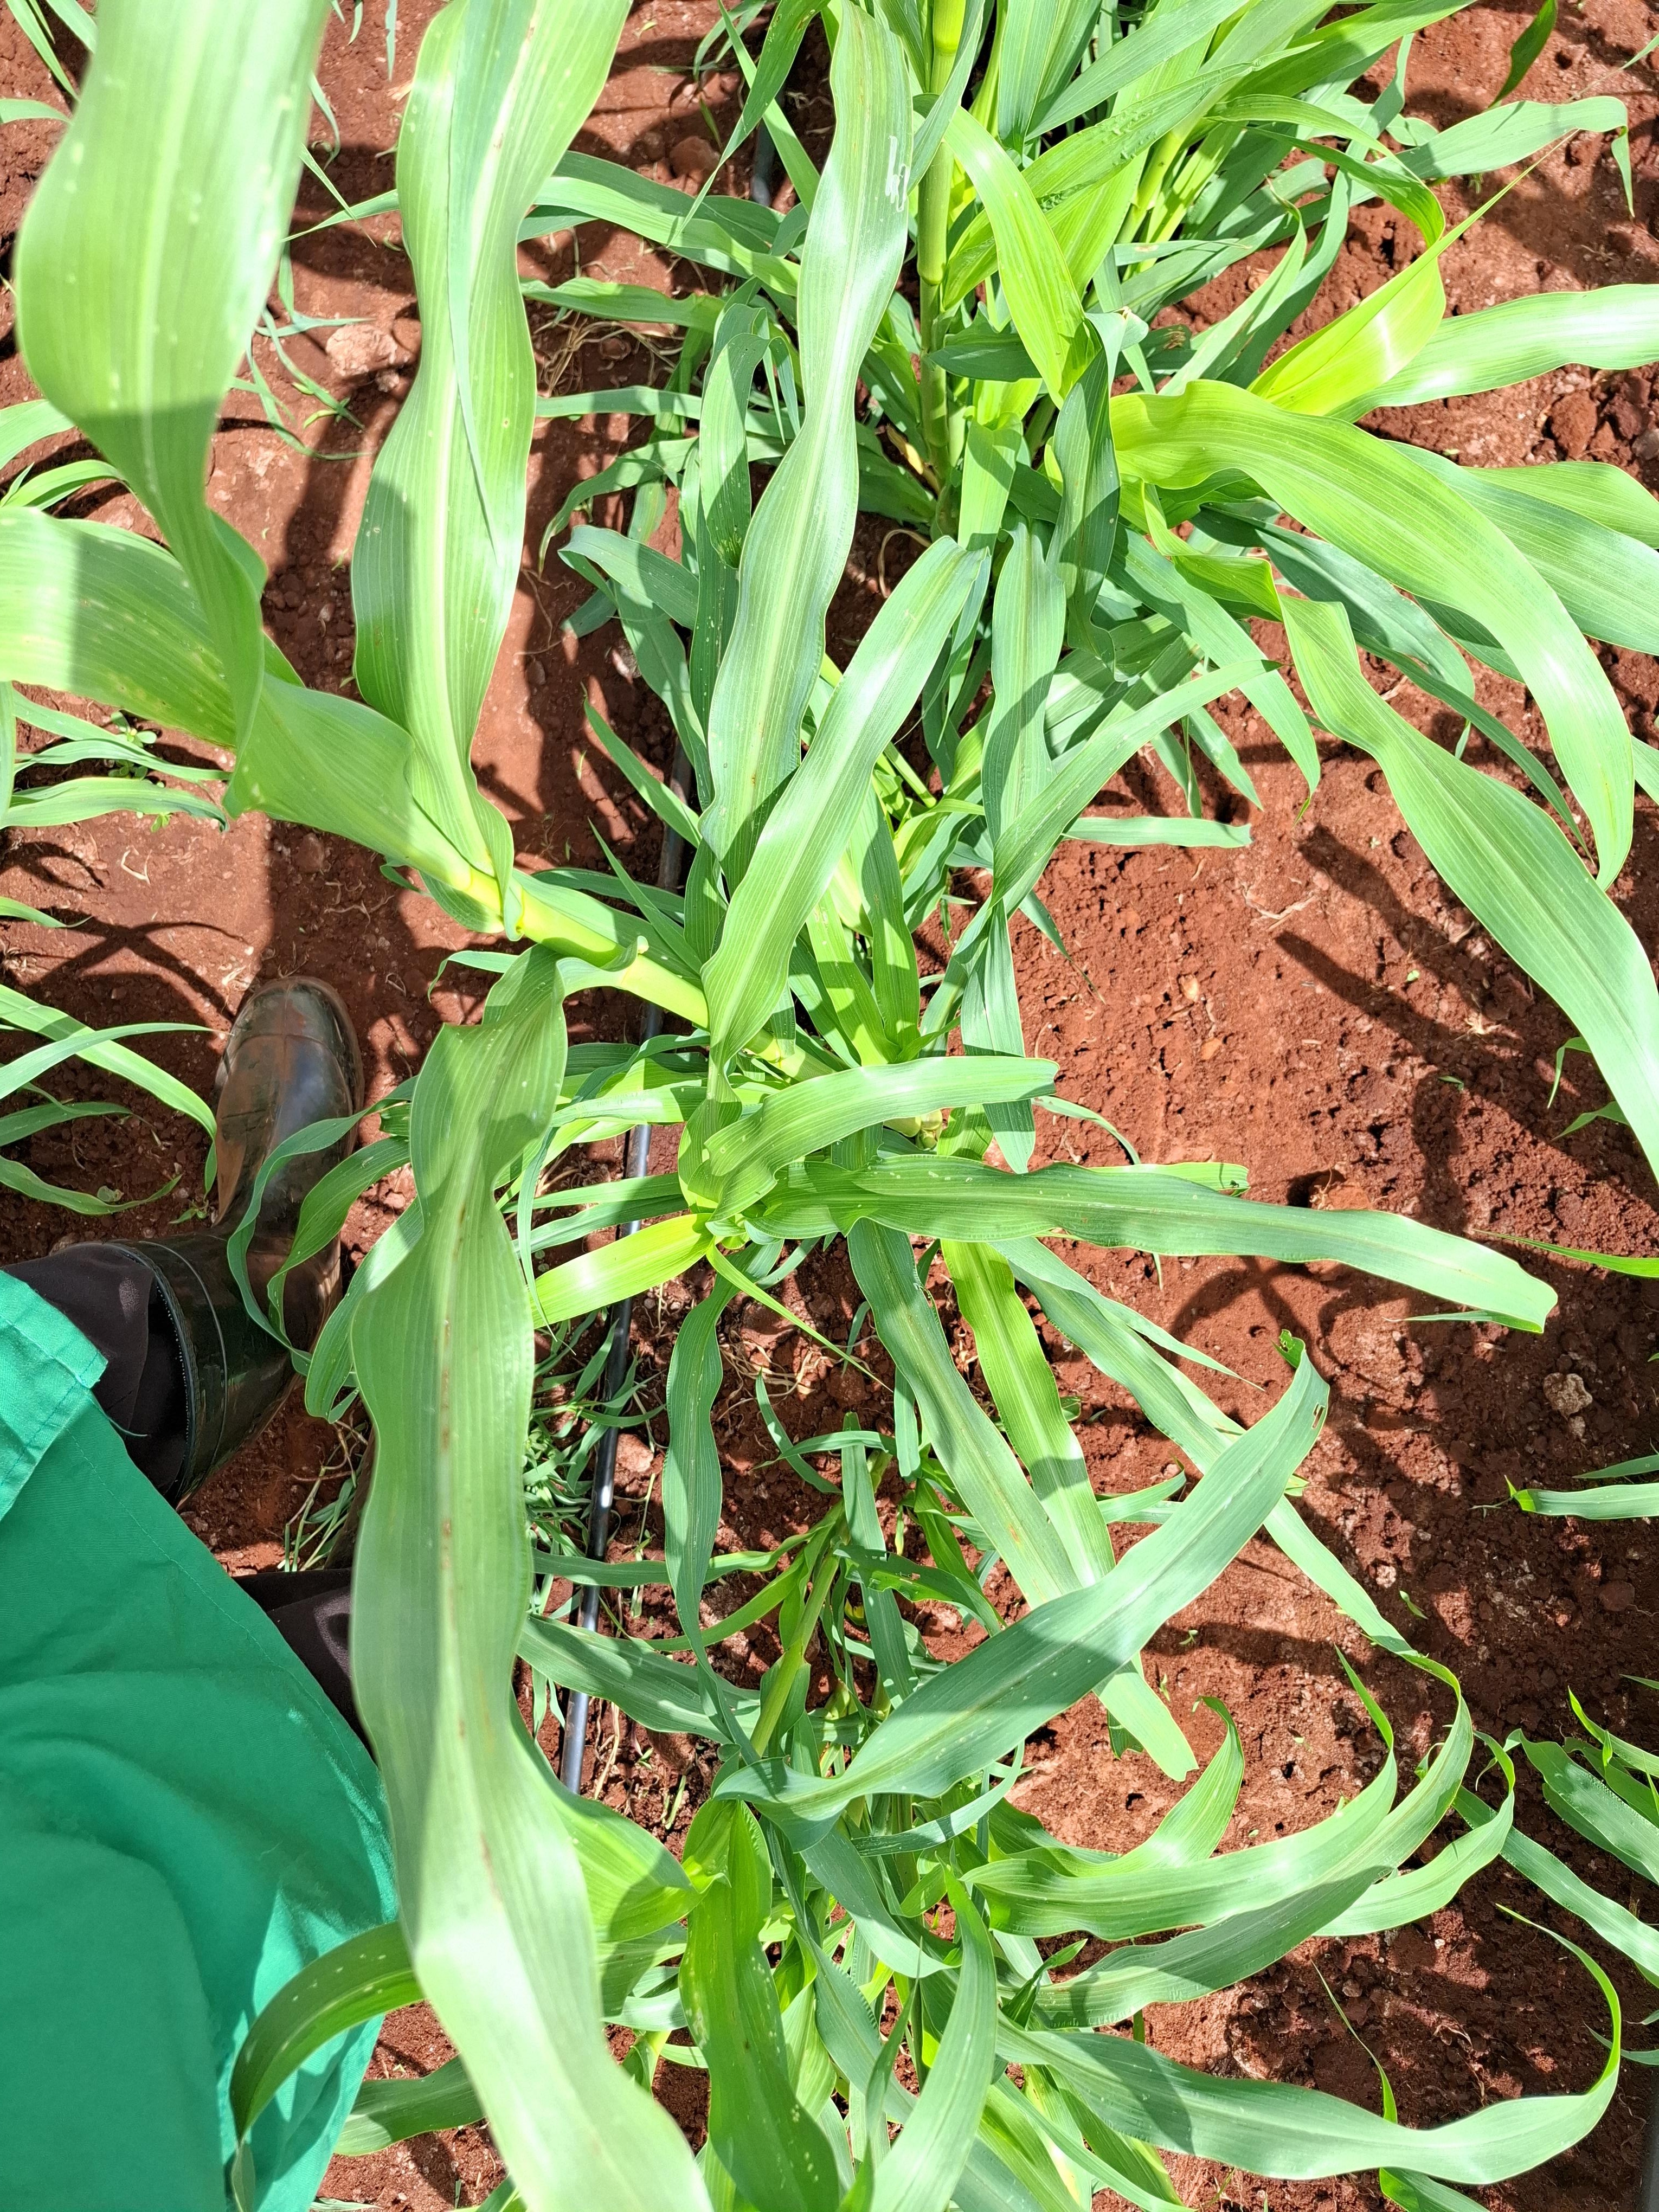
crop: pearl millet
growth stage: elongation stem
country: Kenya
